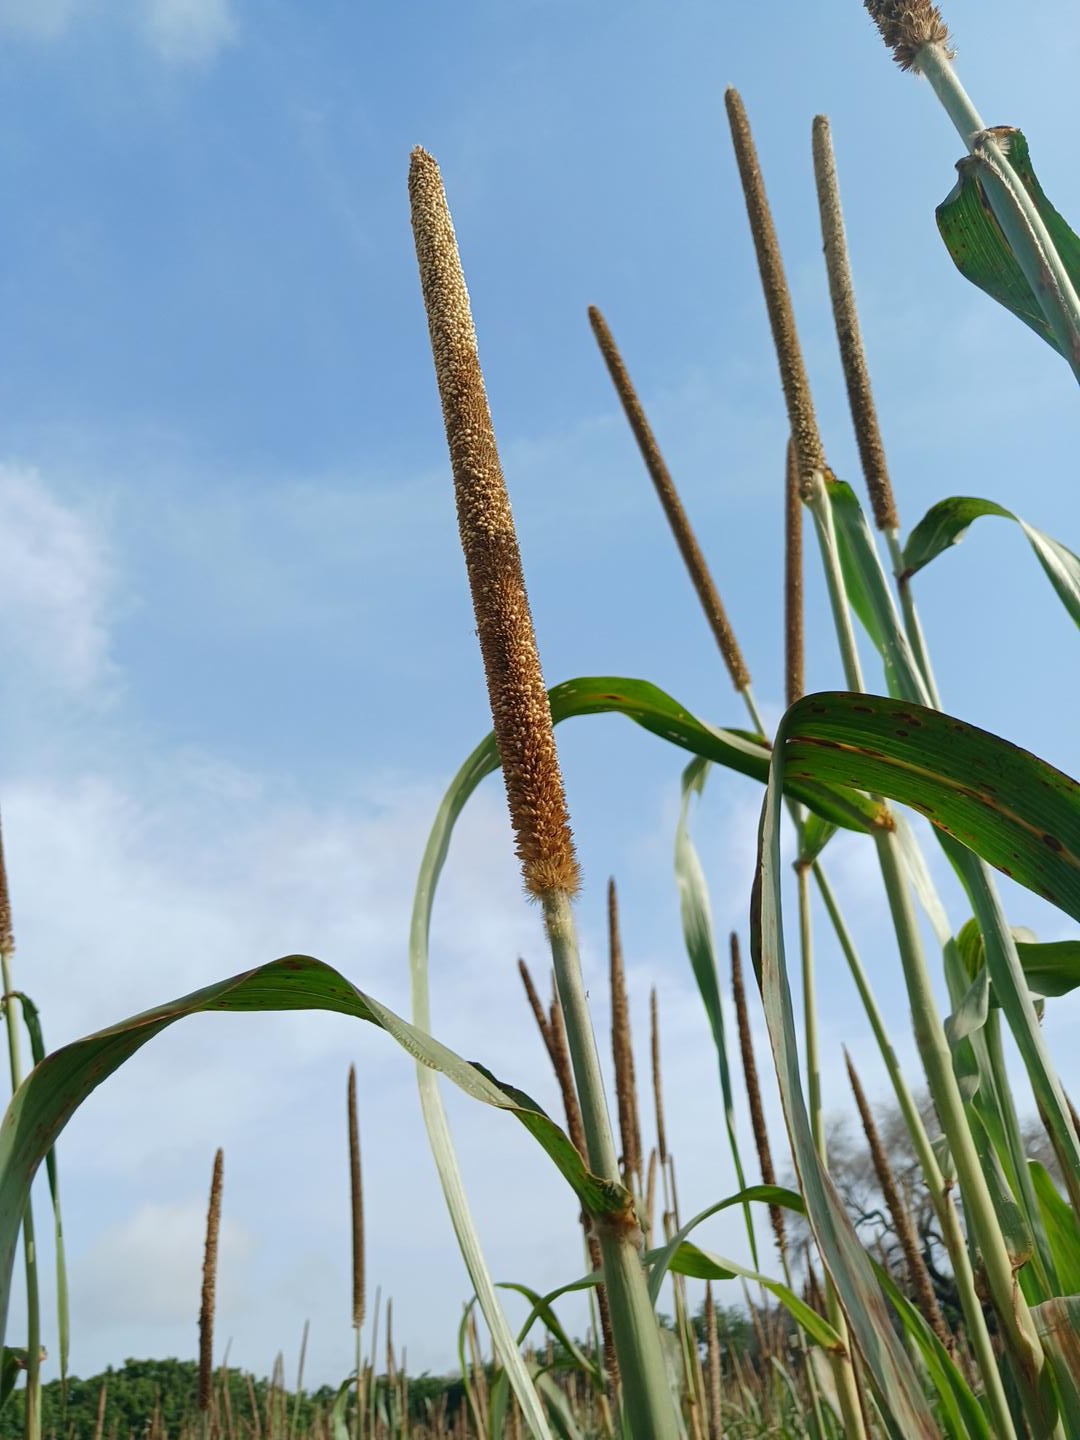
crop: pearl millet
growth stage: maturity
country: Senegal
